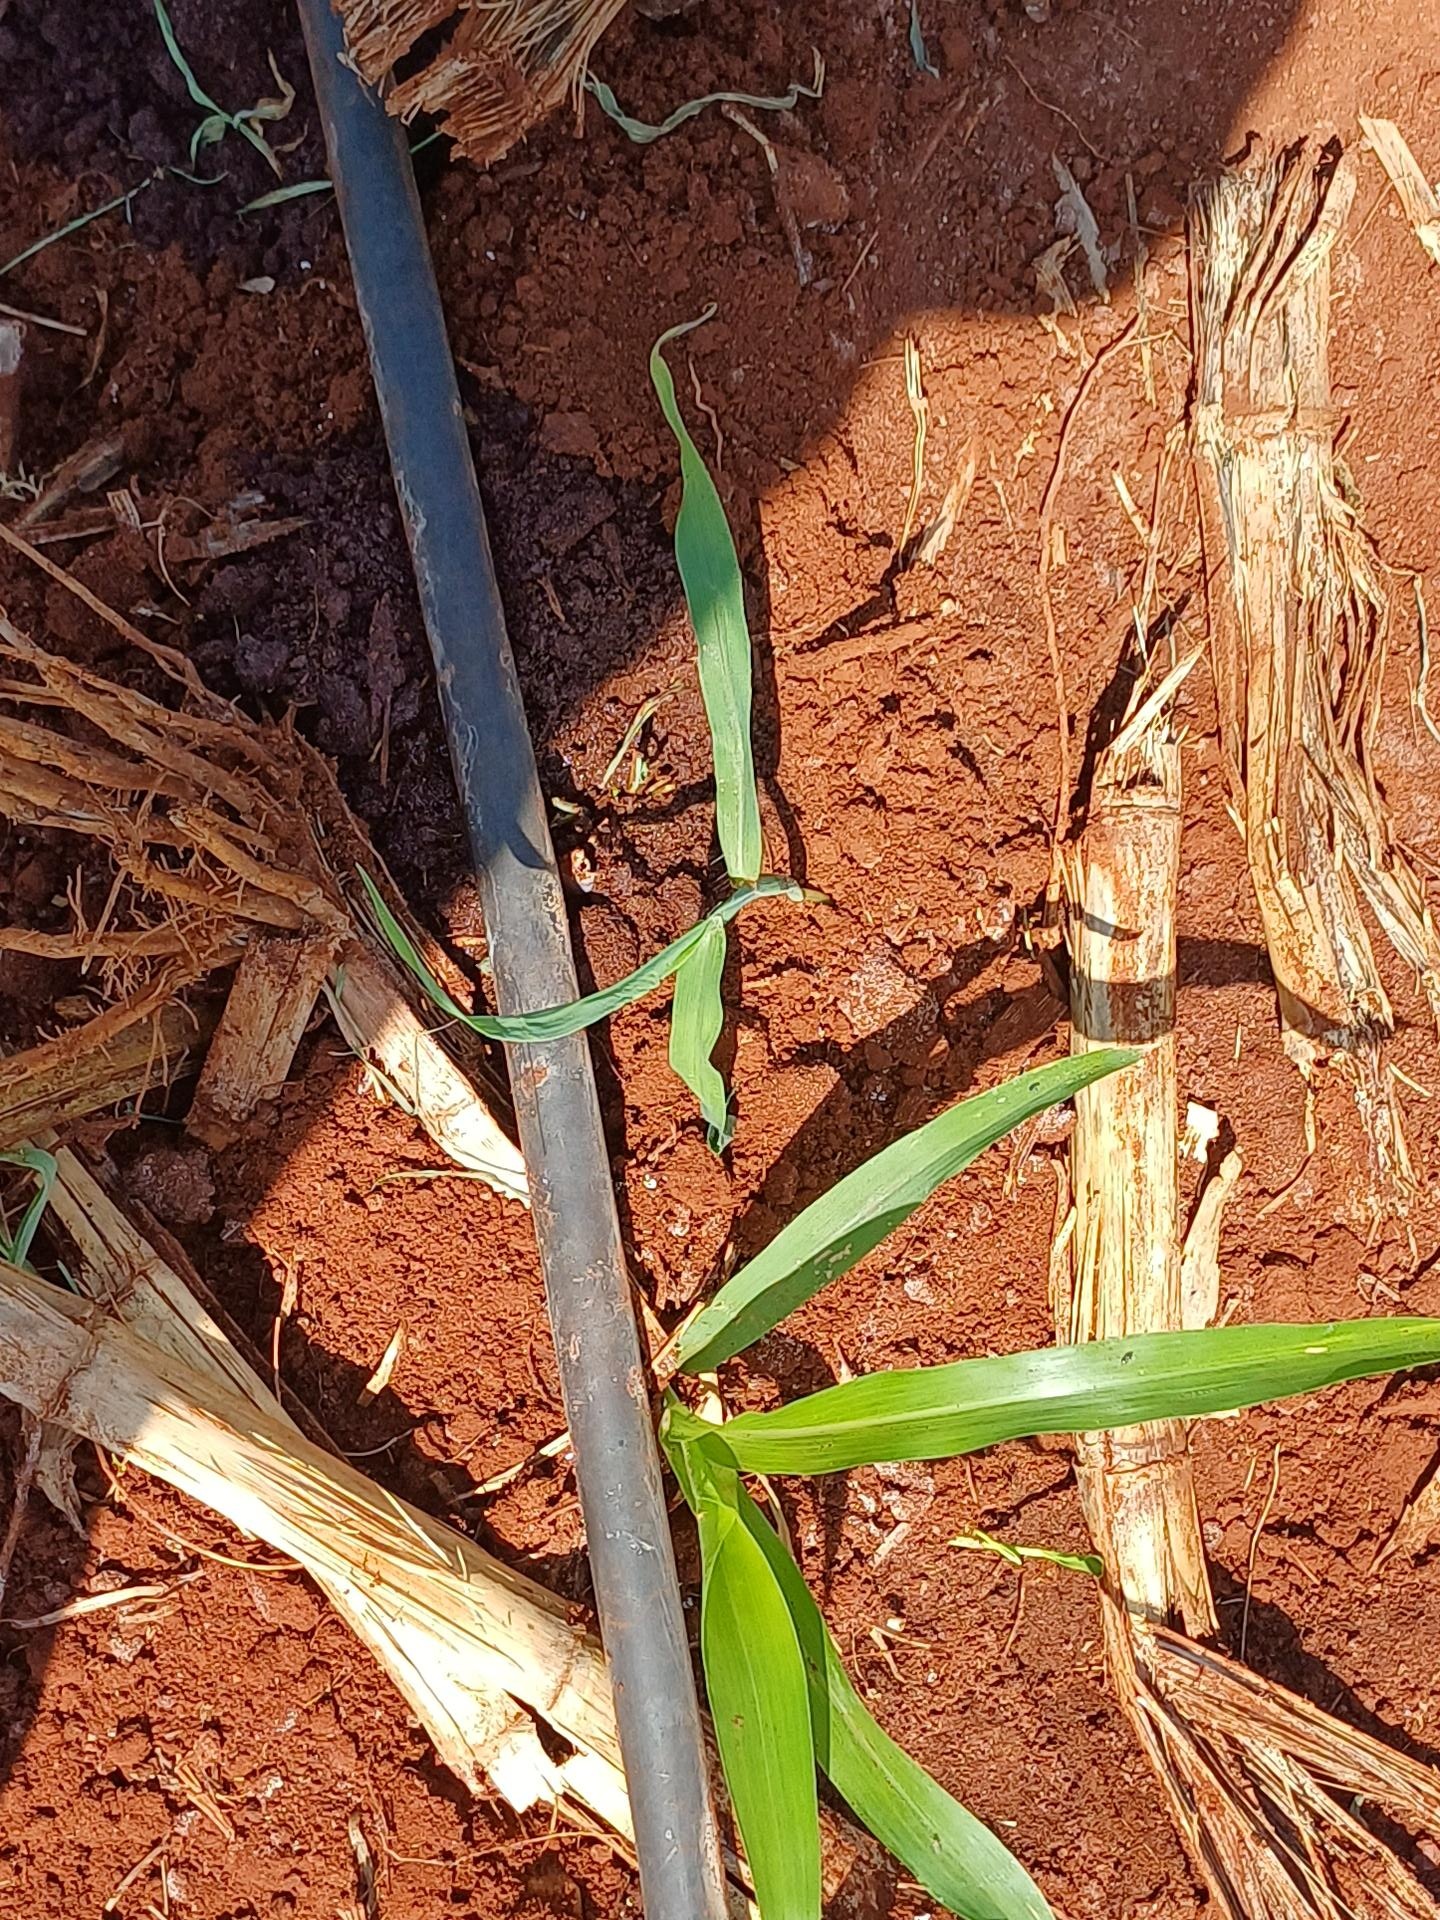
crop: sorghum
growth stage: vegetative
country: Kenya
